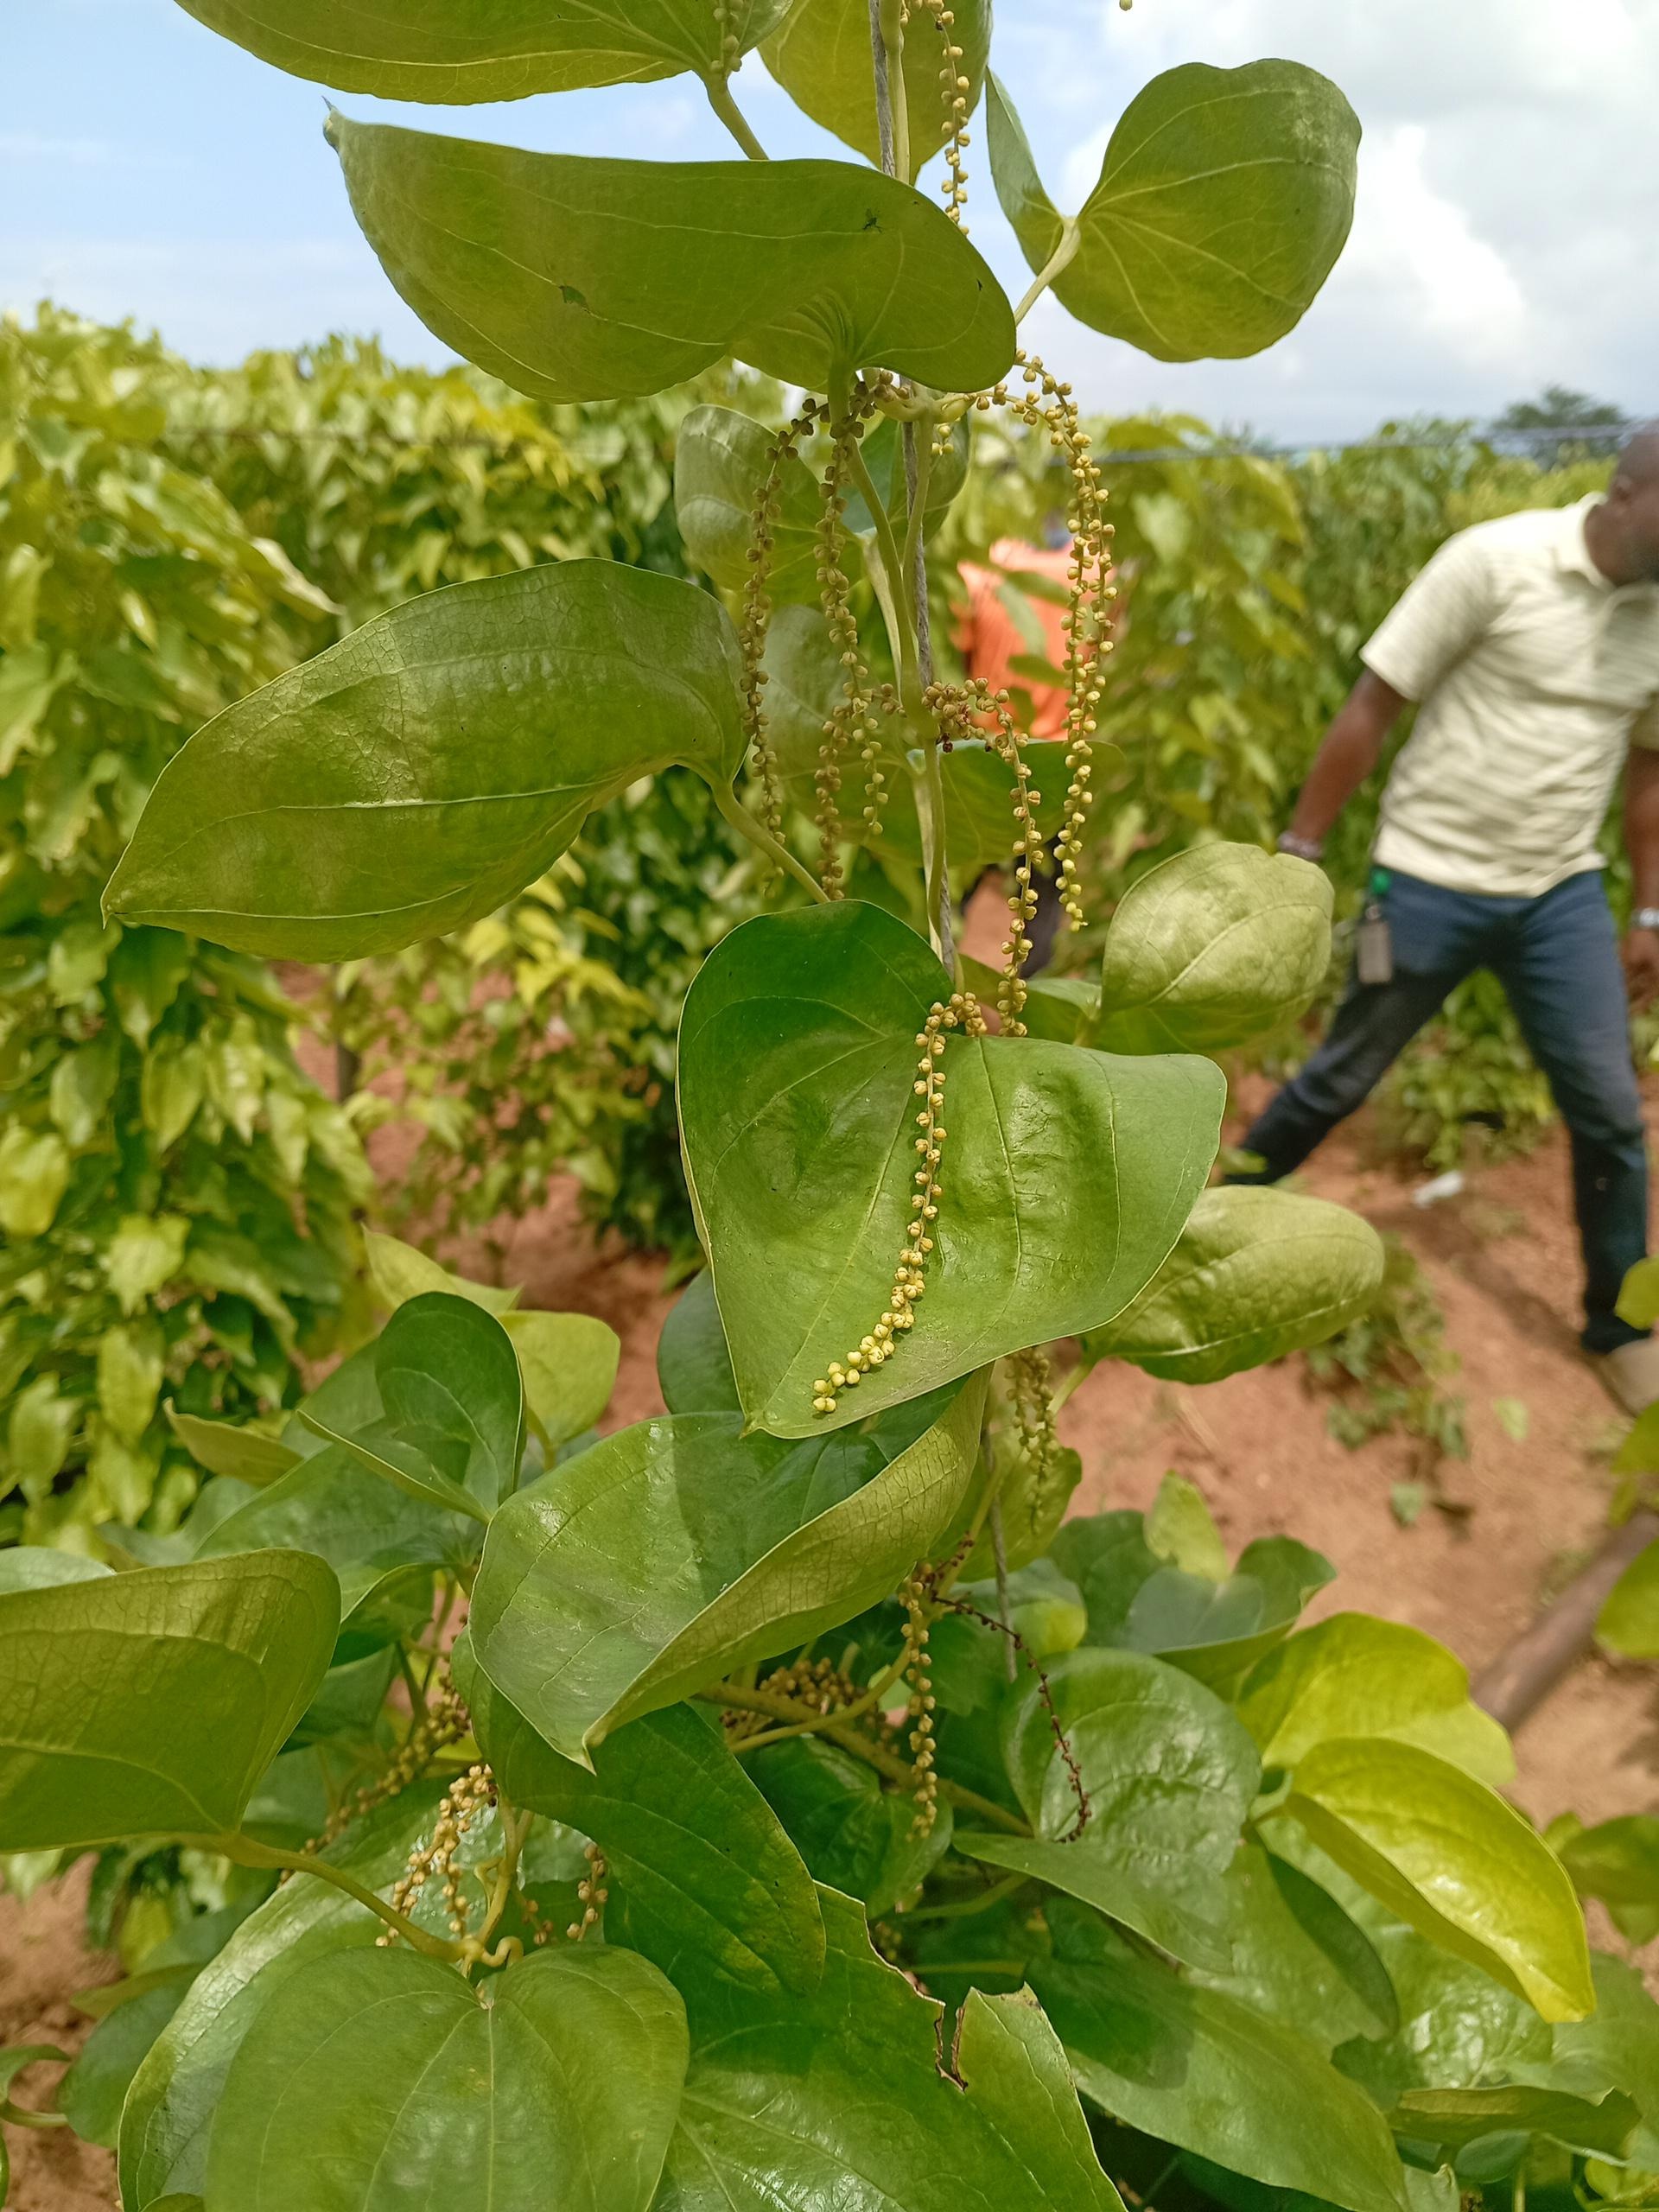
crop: yam
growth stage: flowering
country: Nigeria
